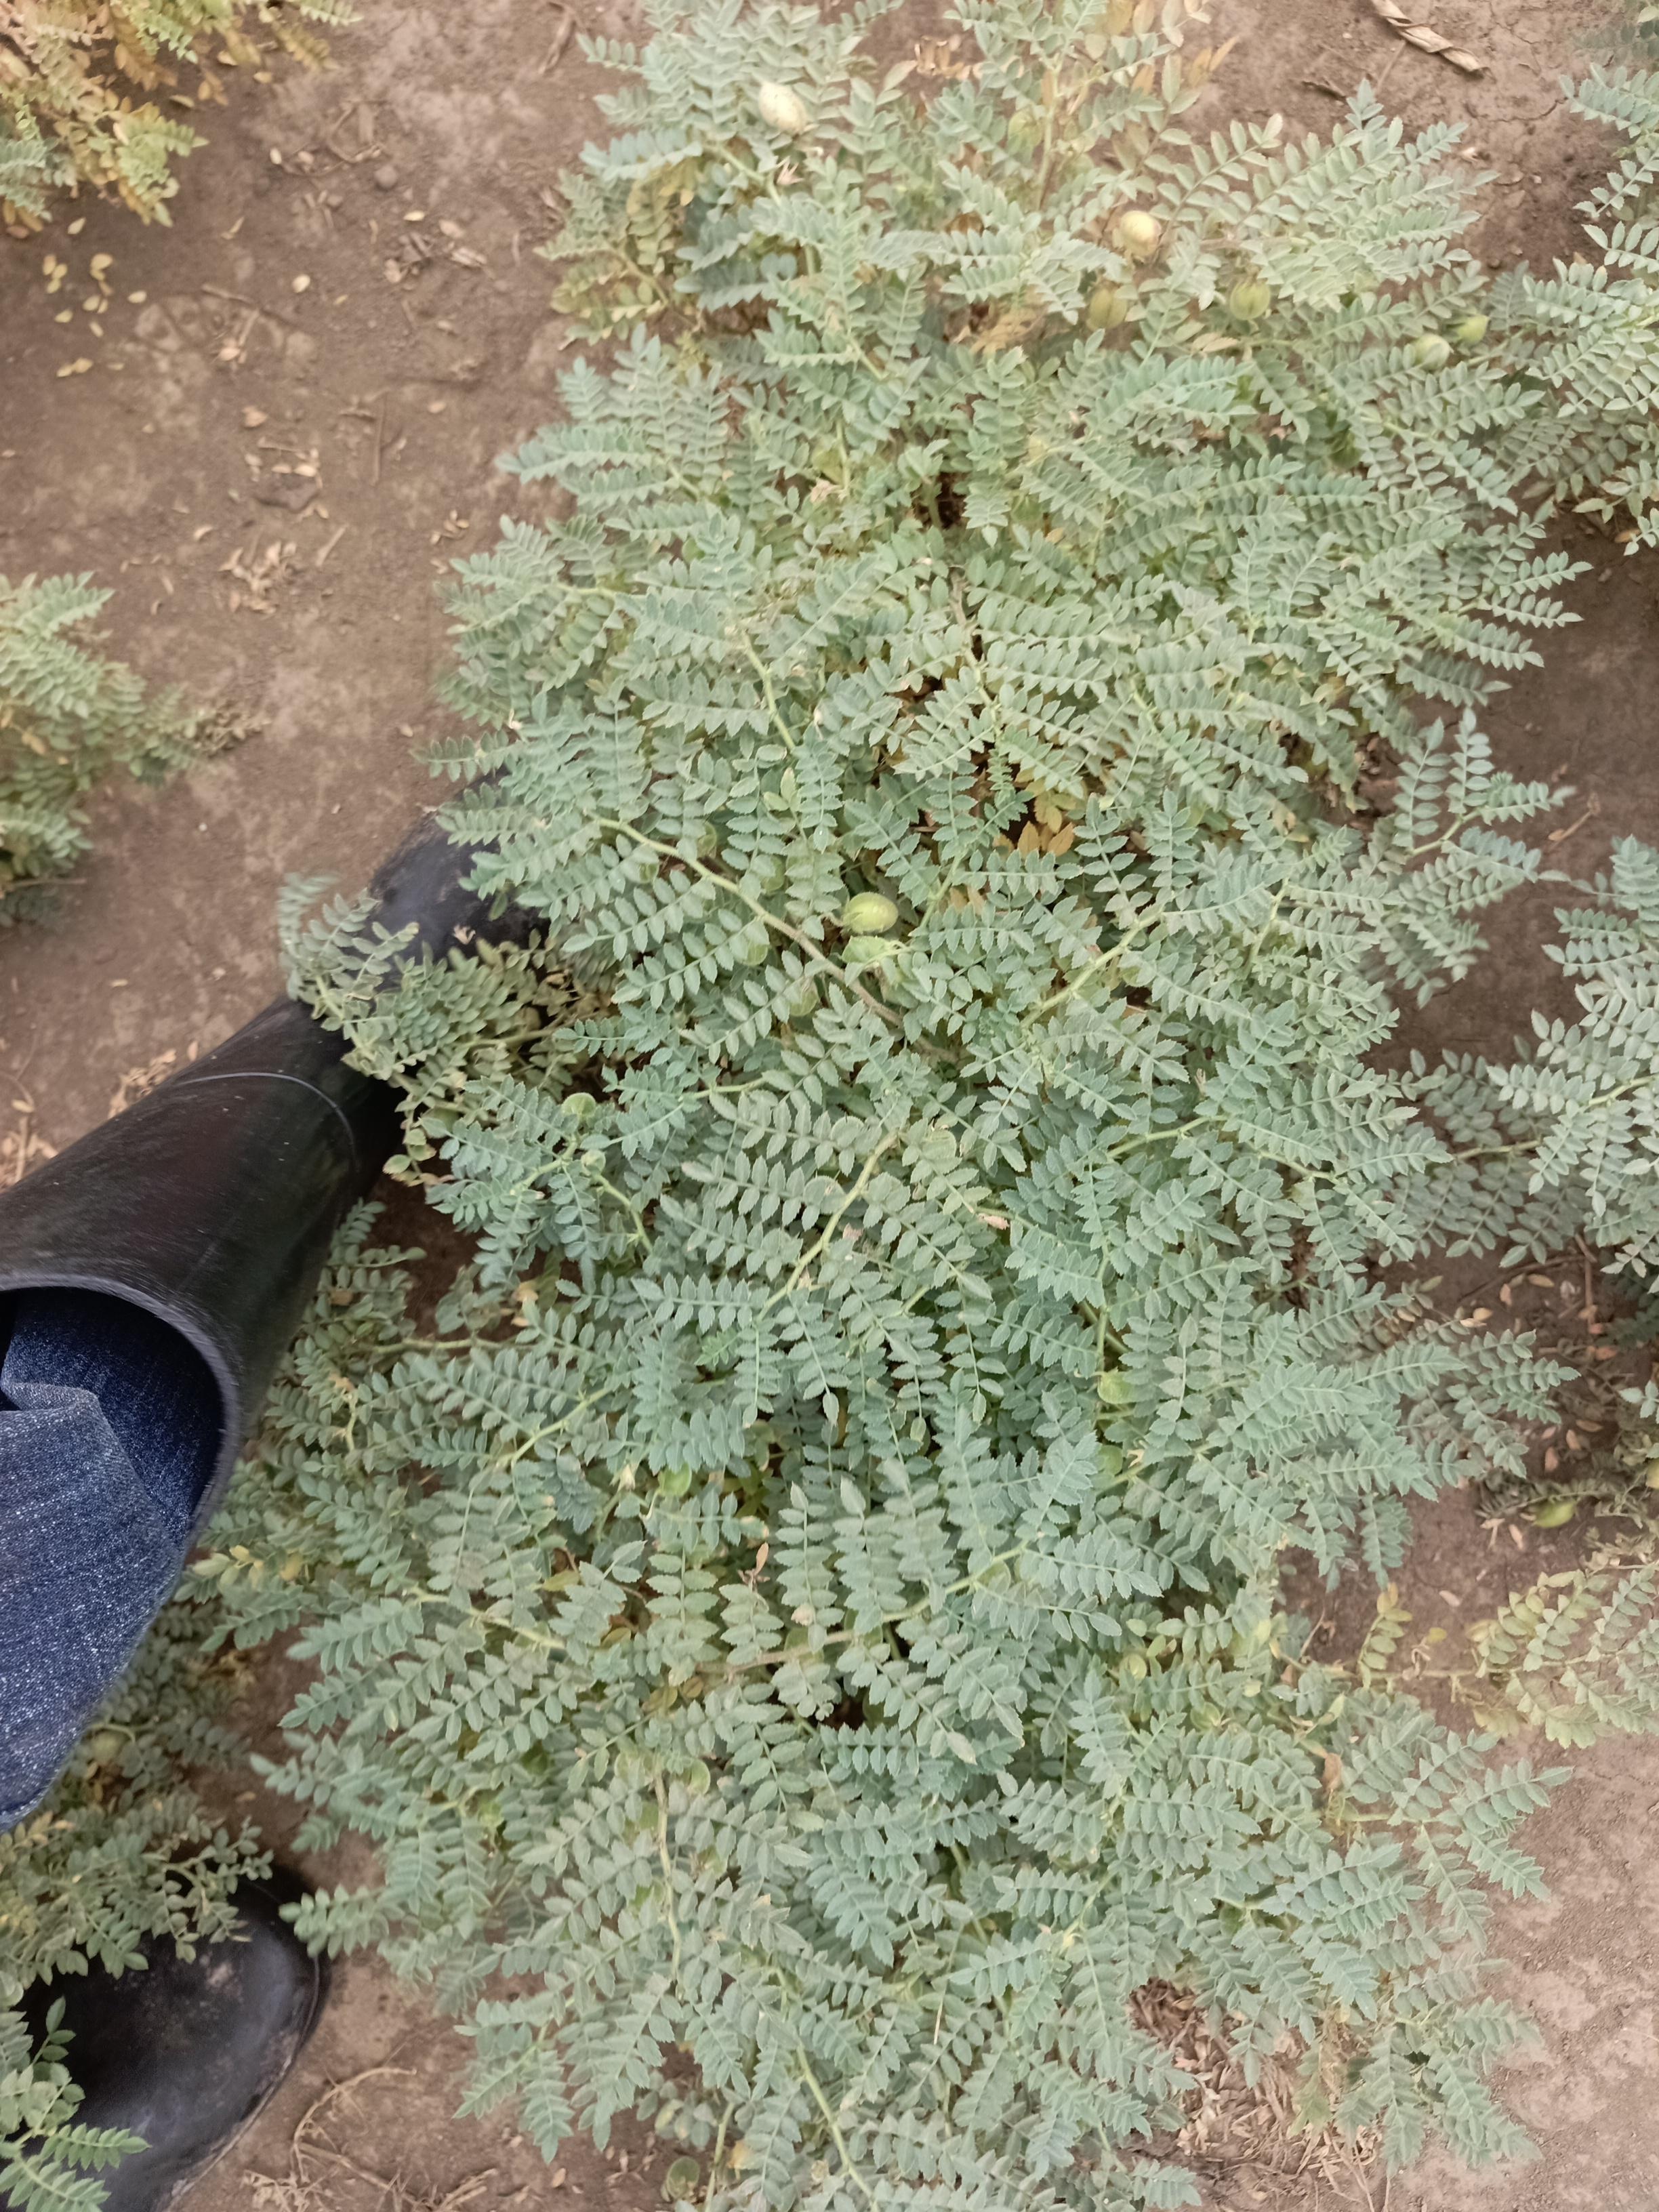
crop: chickpea
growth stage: development pod
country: Tanzania
